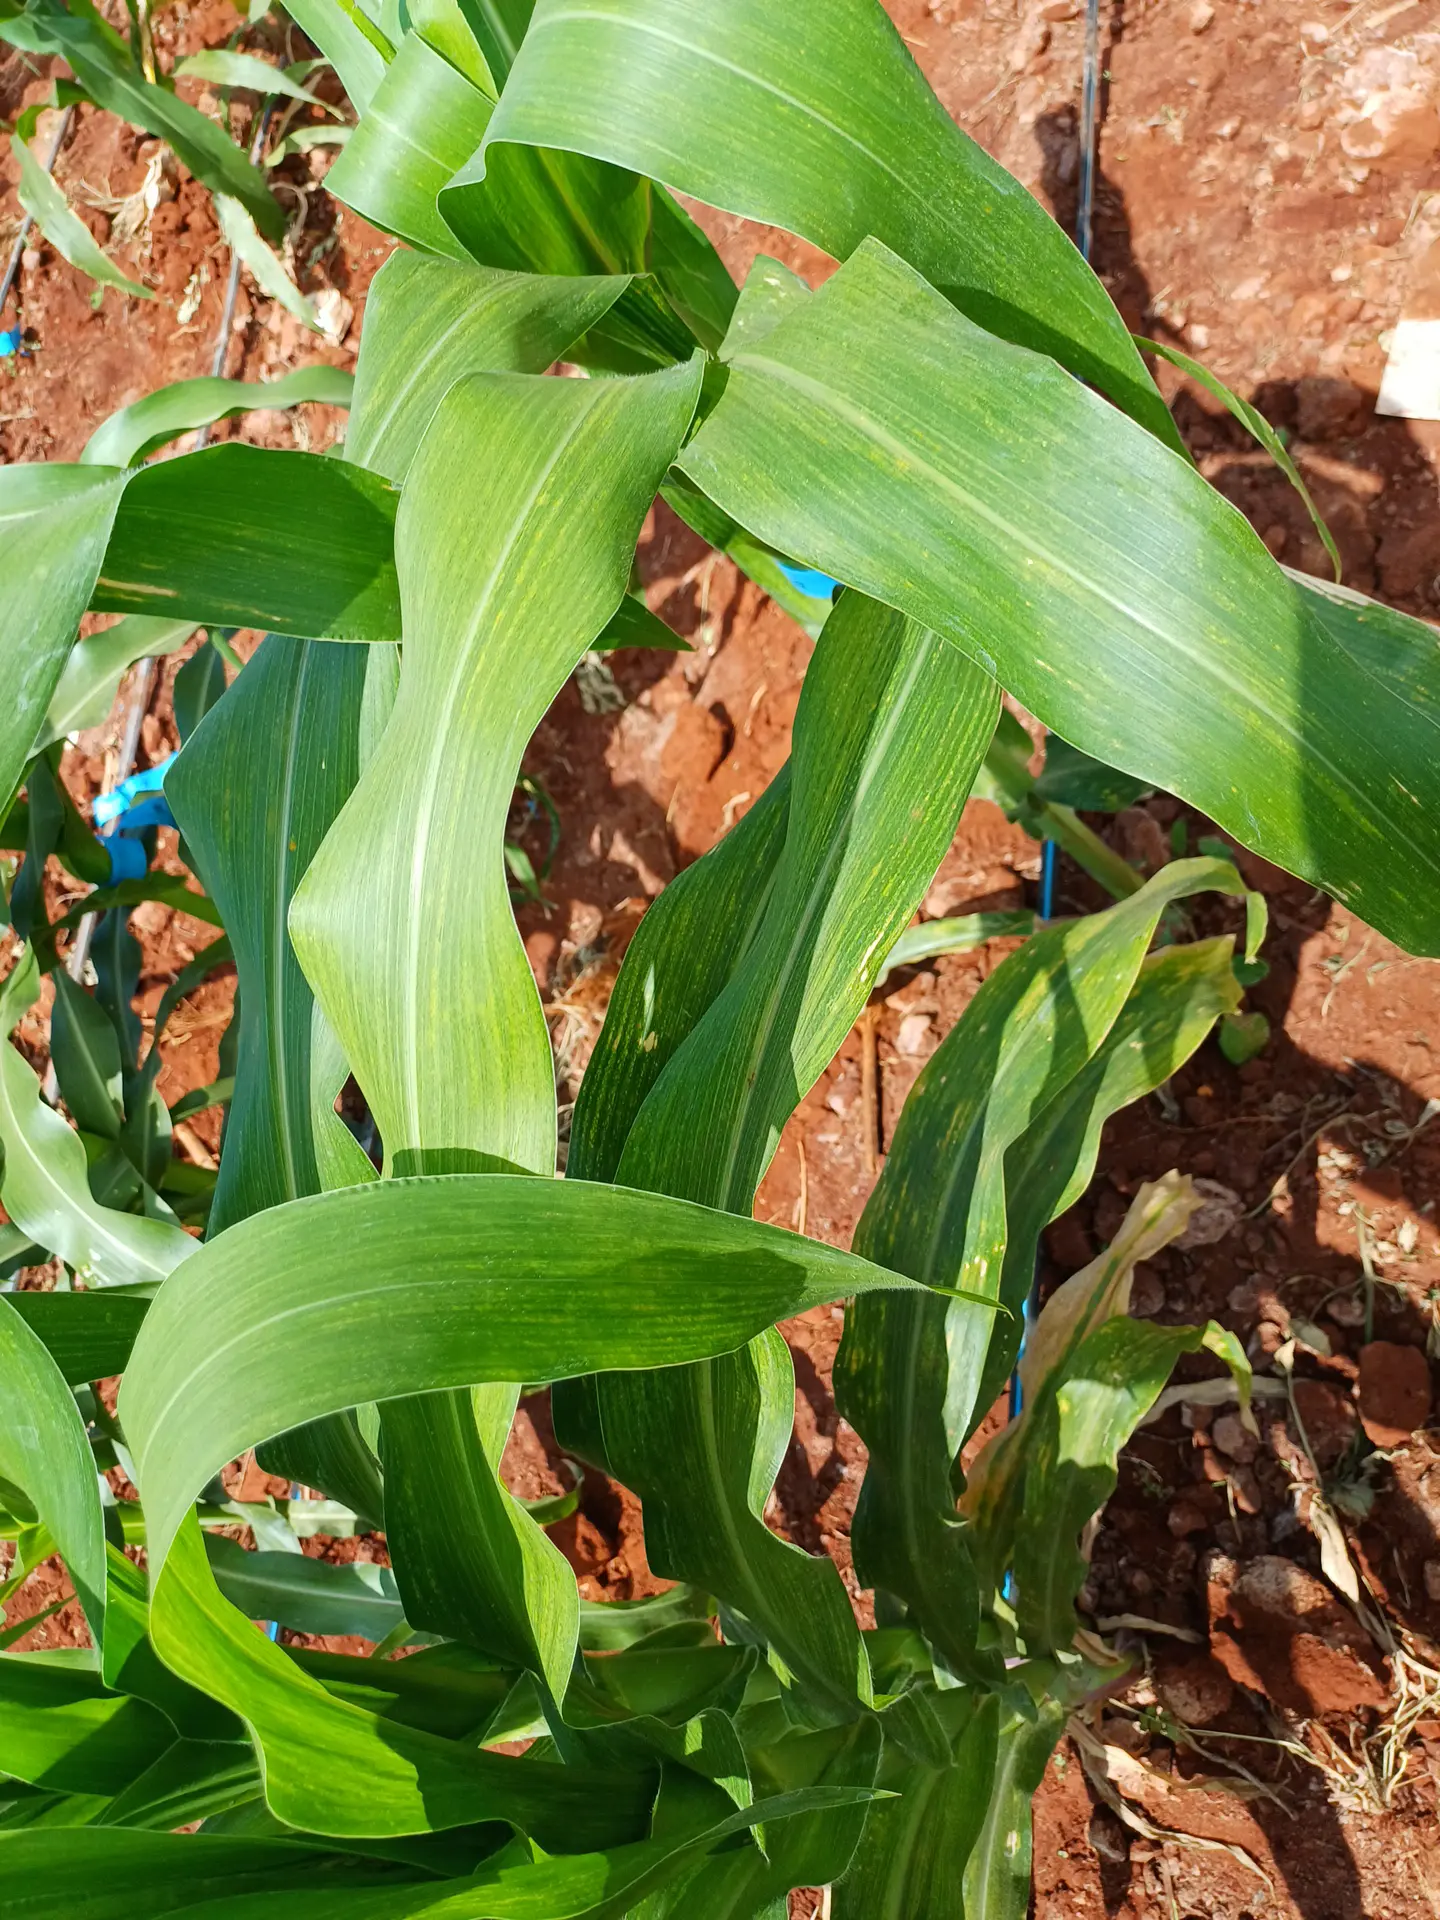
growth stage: vegetative
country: Kenya
